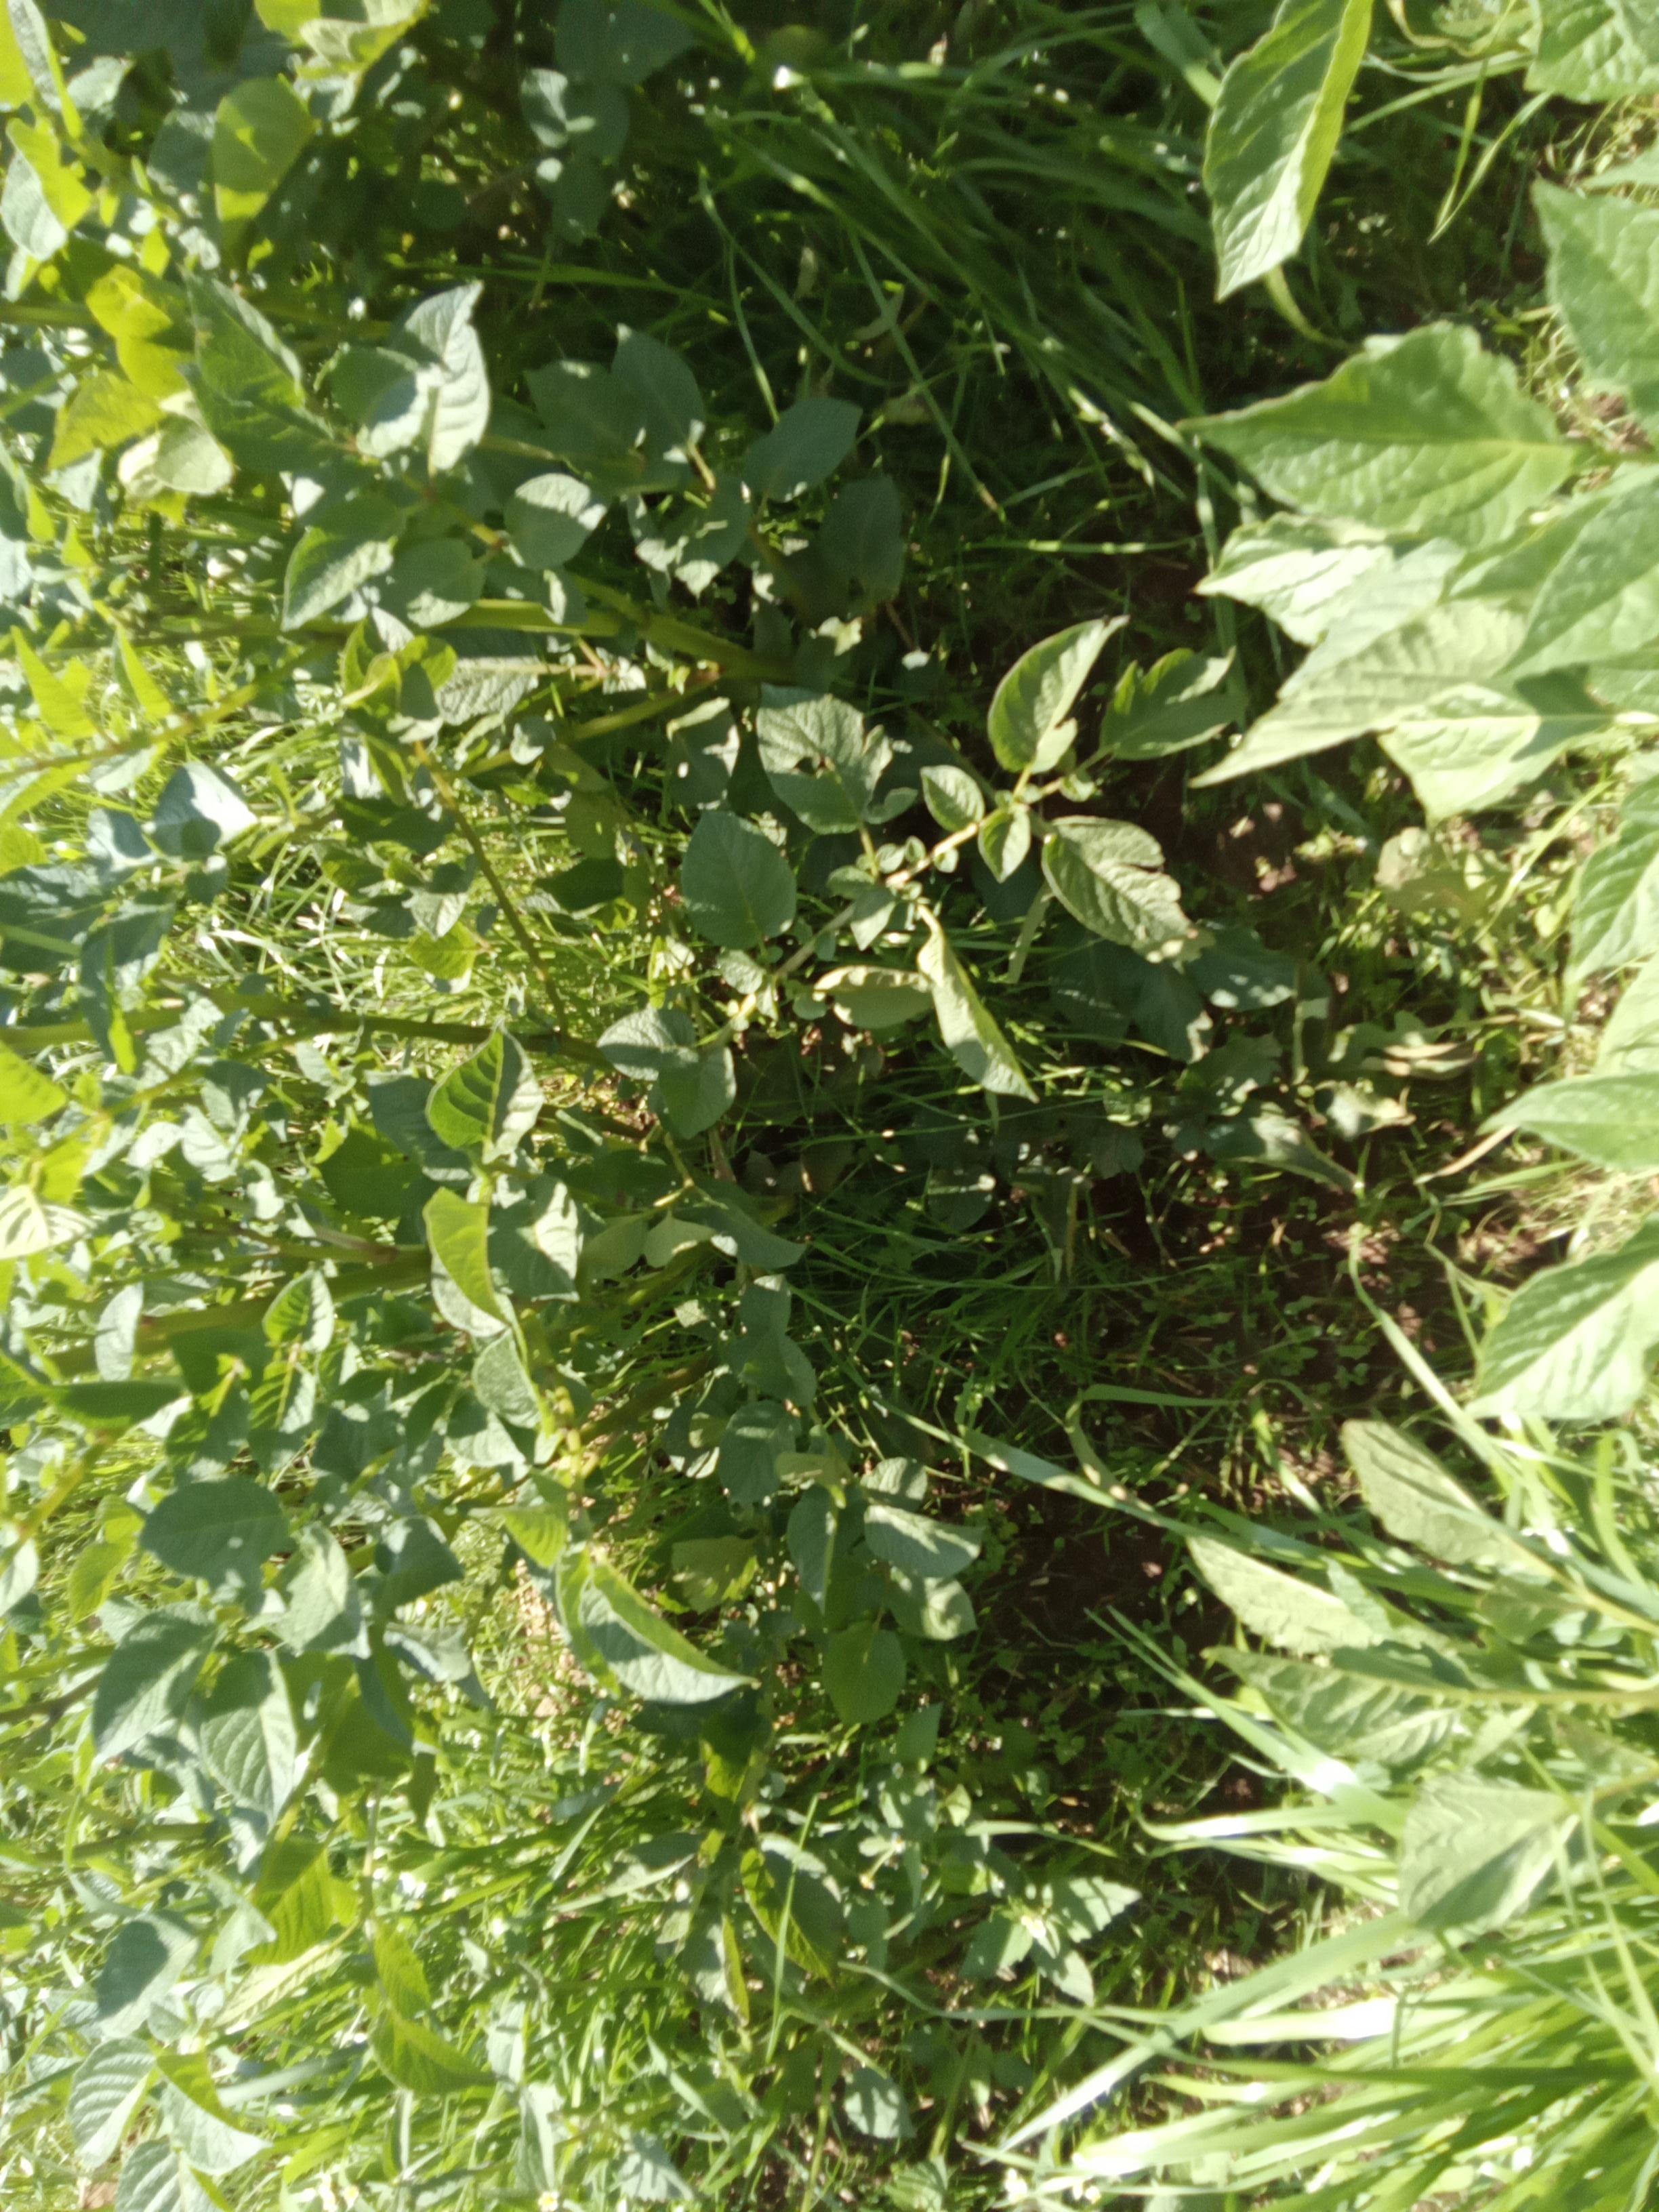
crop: potato
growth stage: flowering
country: Kenya
